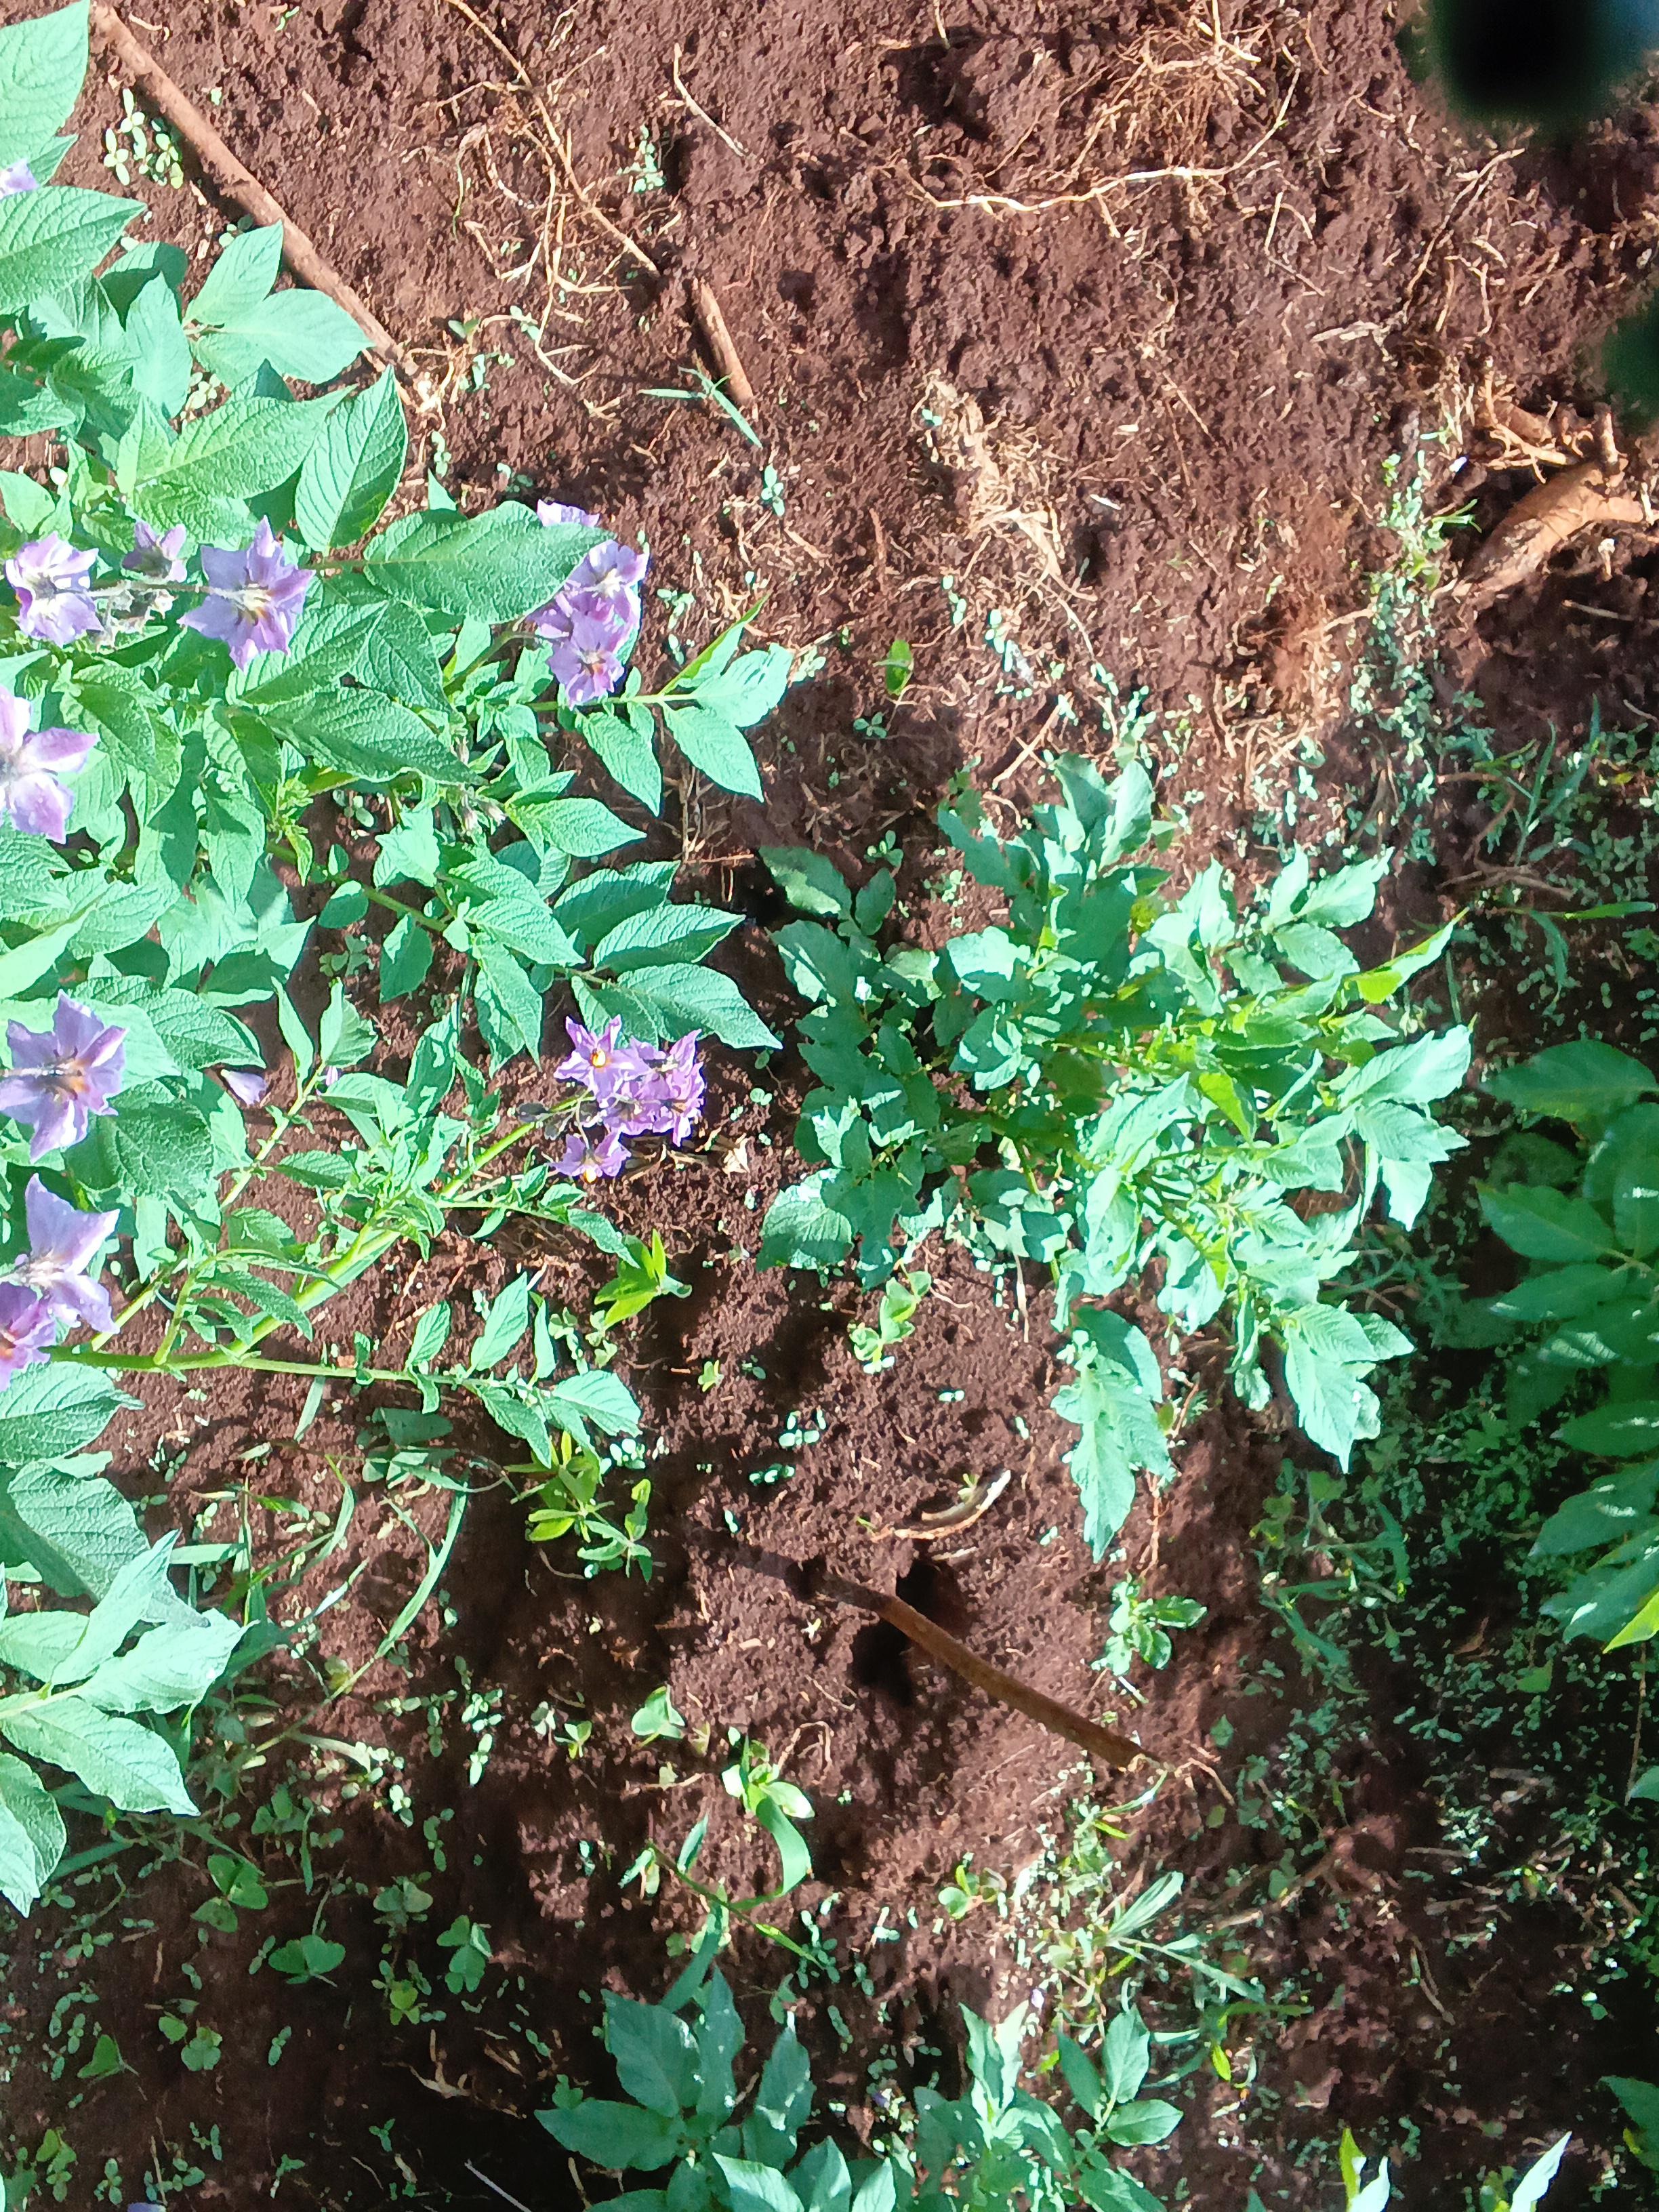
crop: potato
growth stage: flowering
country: Kenya
